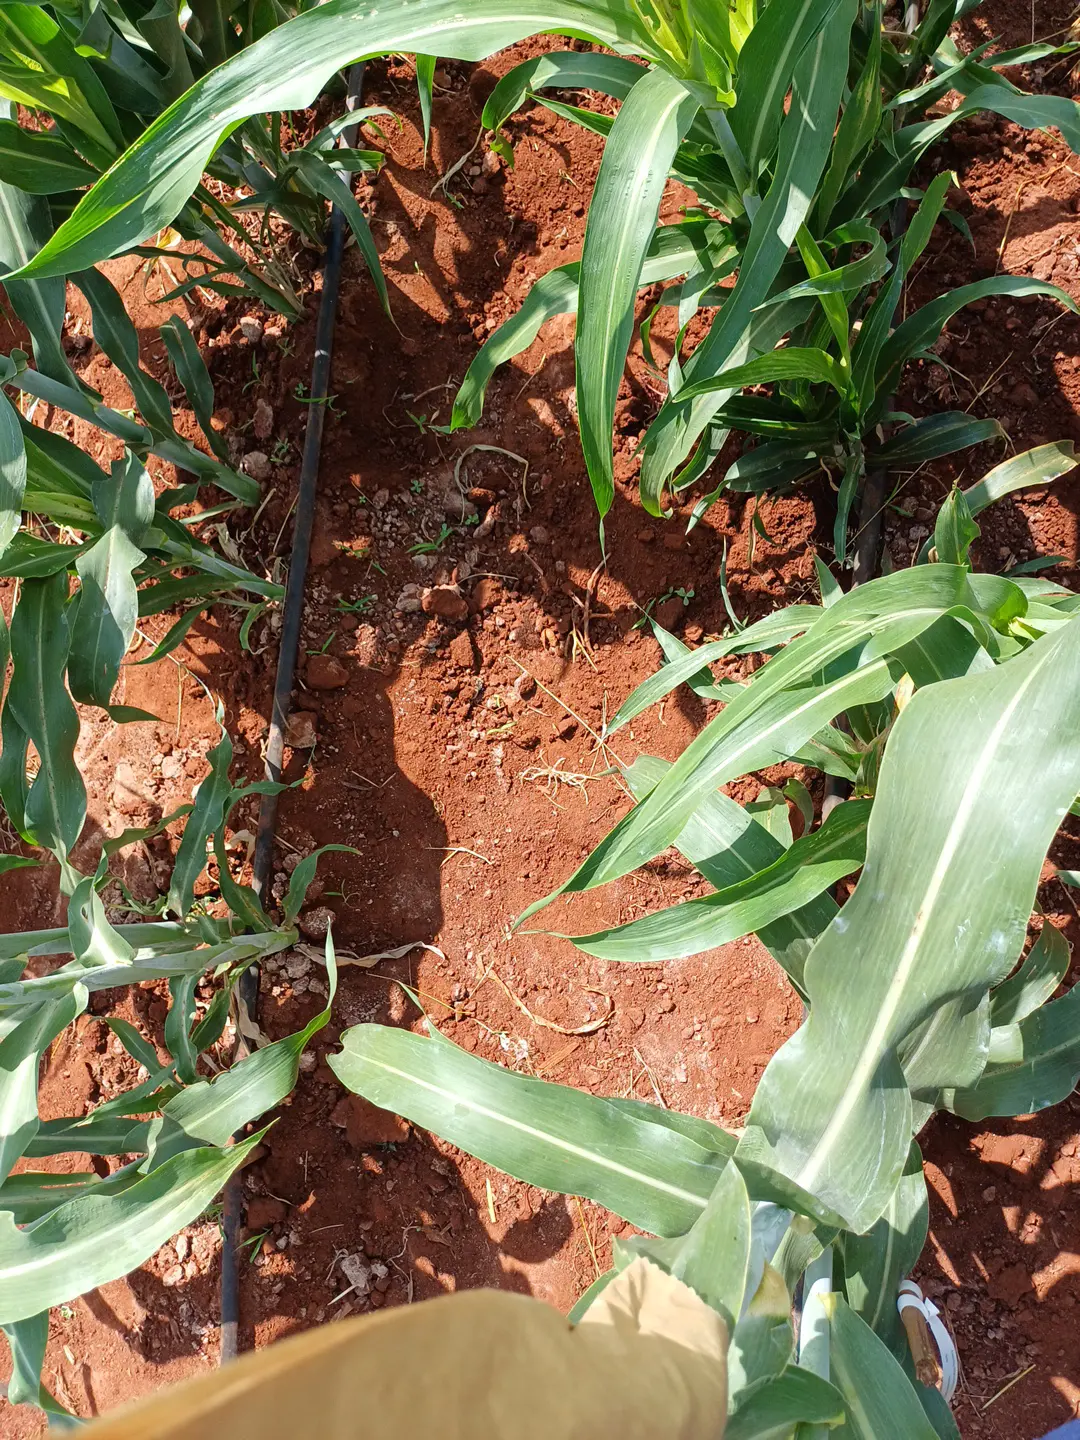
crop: sorghum
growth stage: heading tuber
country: Kenya
